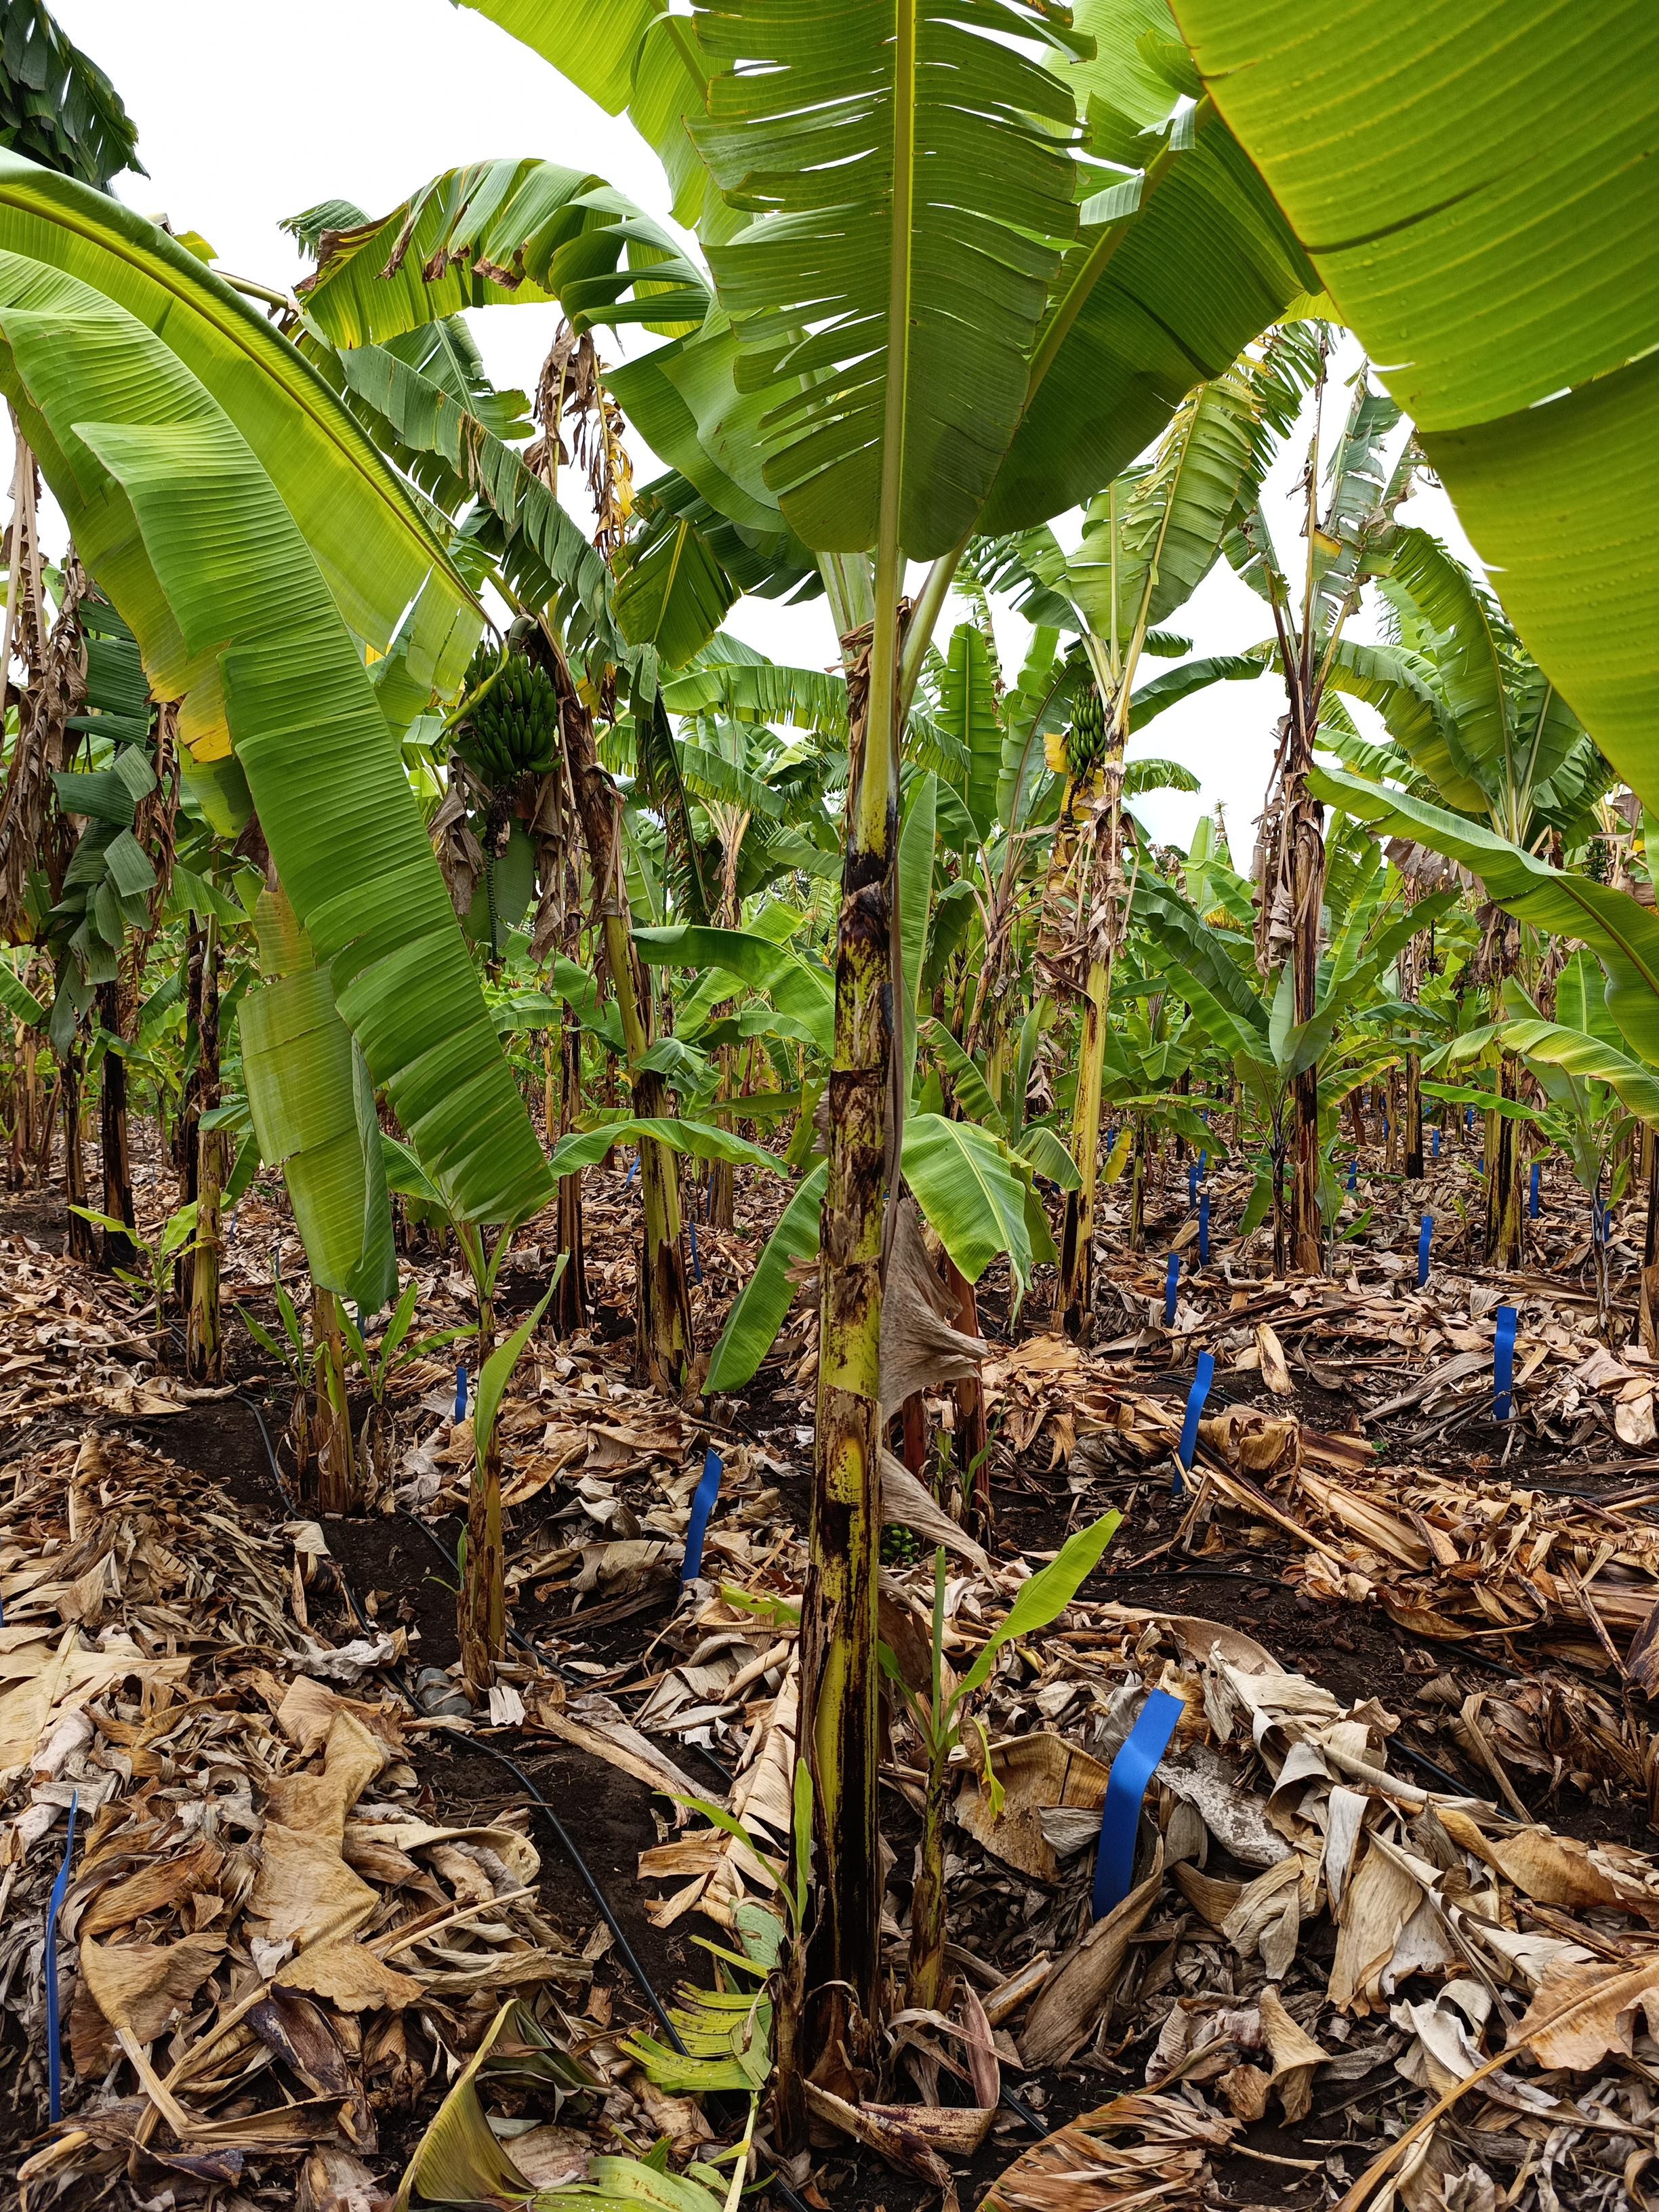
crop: banana
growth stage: vegetative
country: Tanzania
